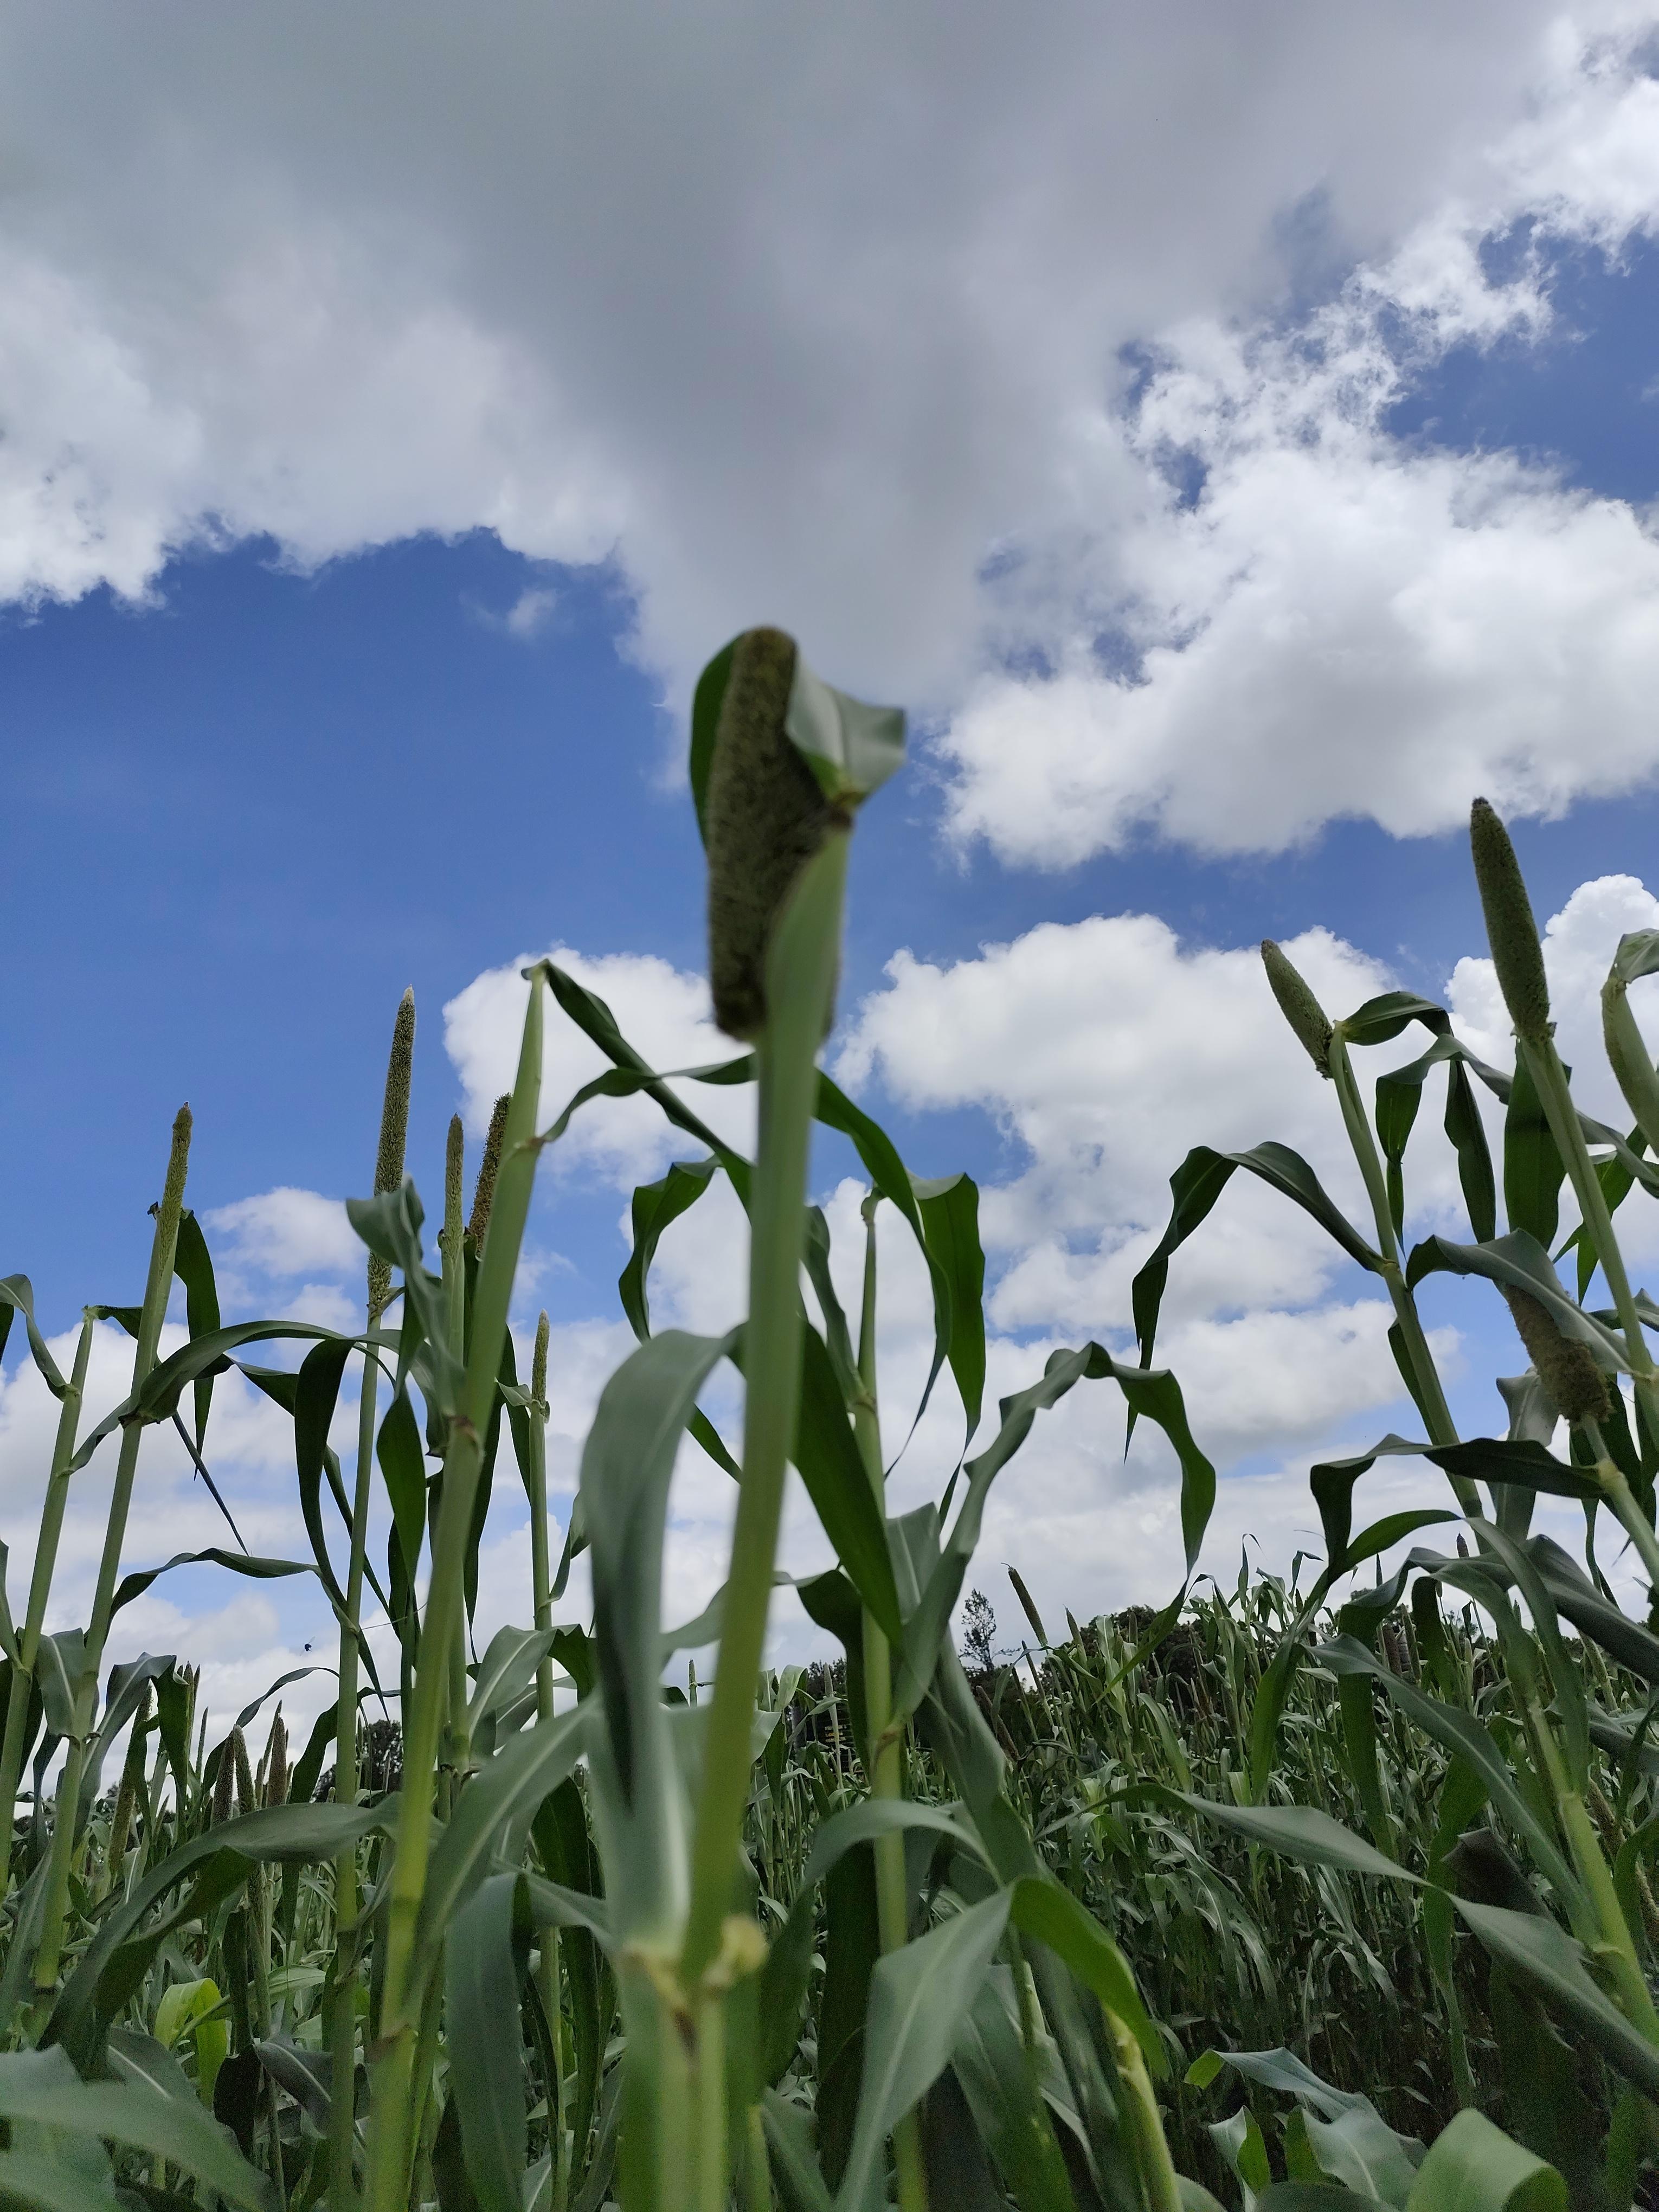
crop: pearl millet
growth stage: heading tuber
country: Tanzania
